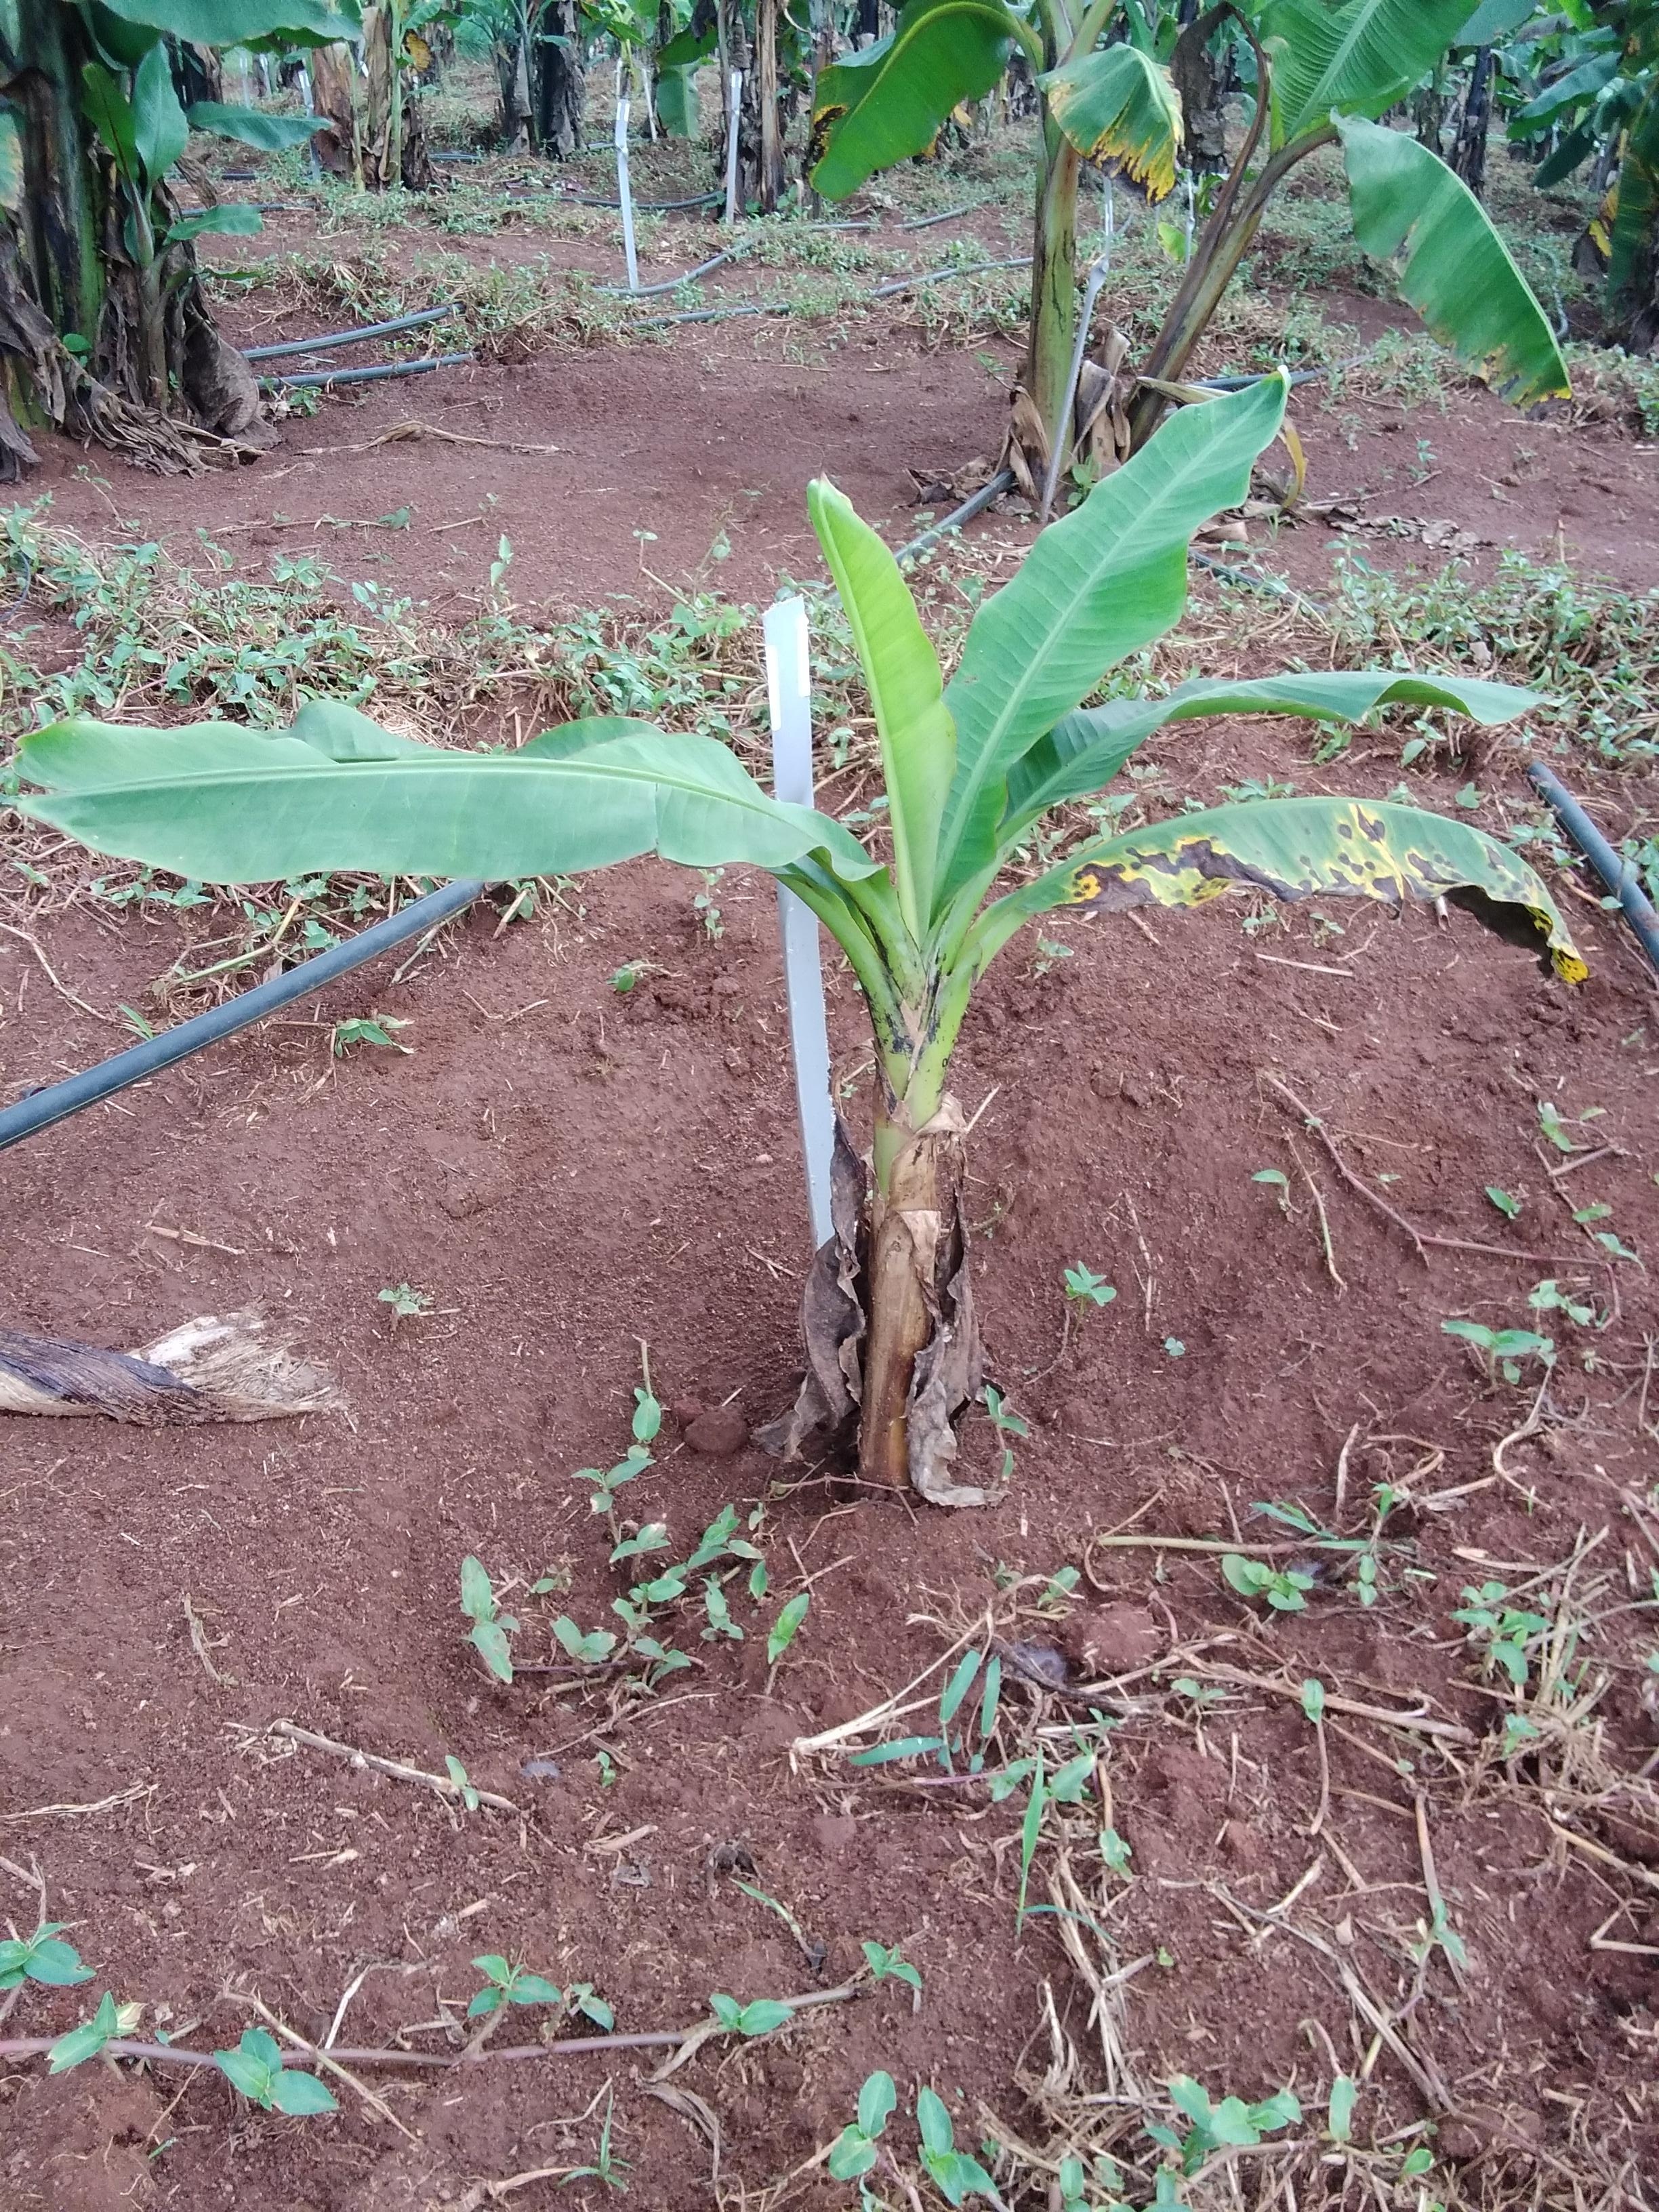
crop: banana
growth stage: vegetative
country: Tanzania
